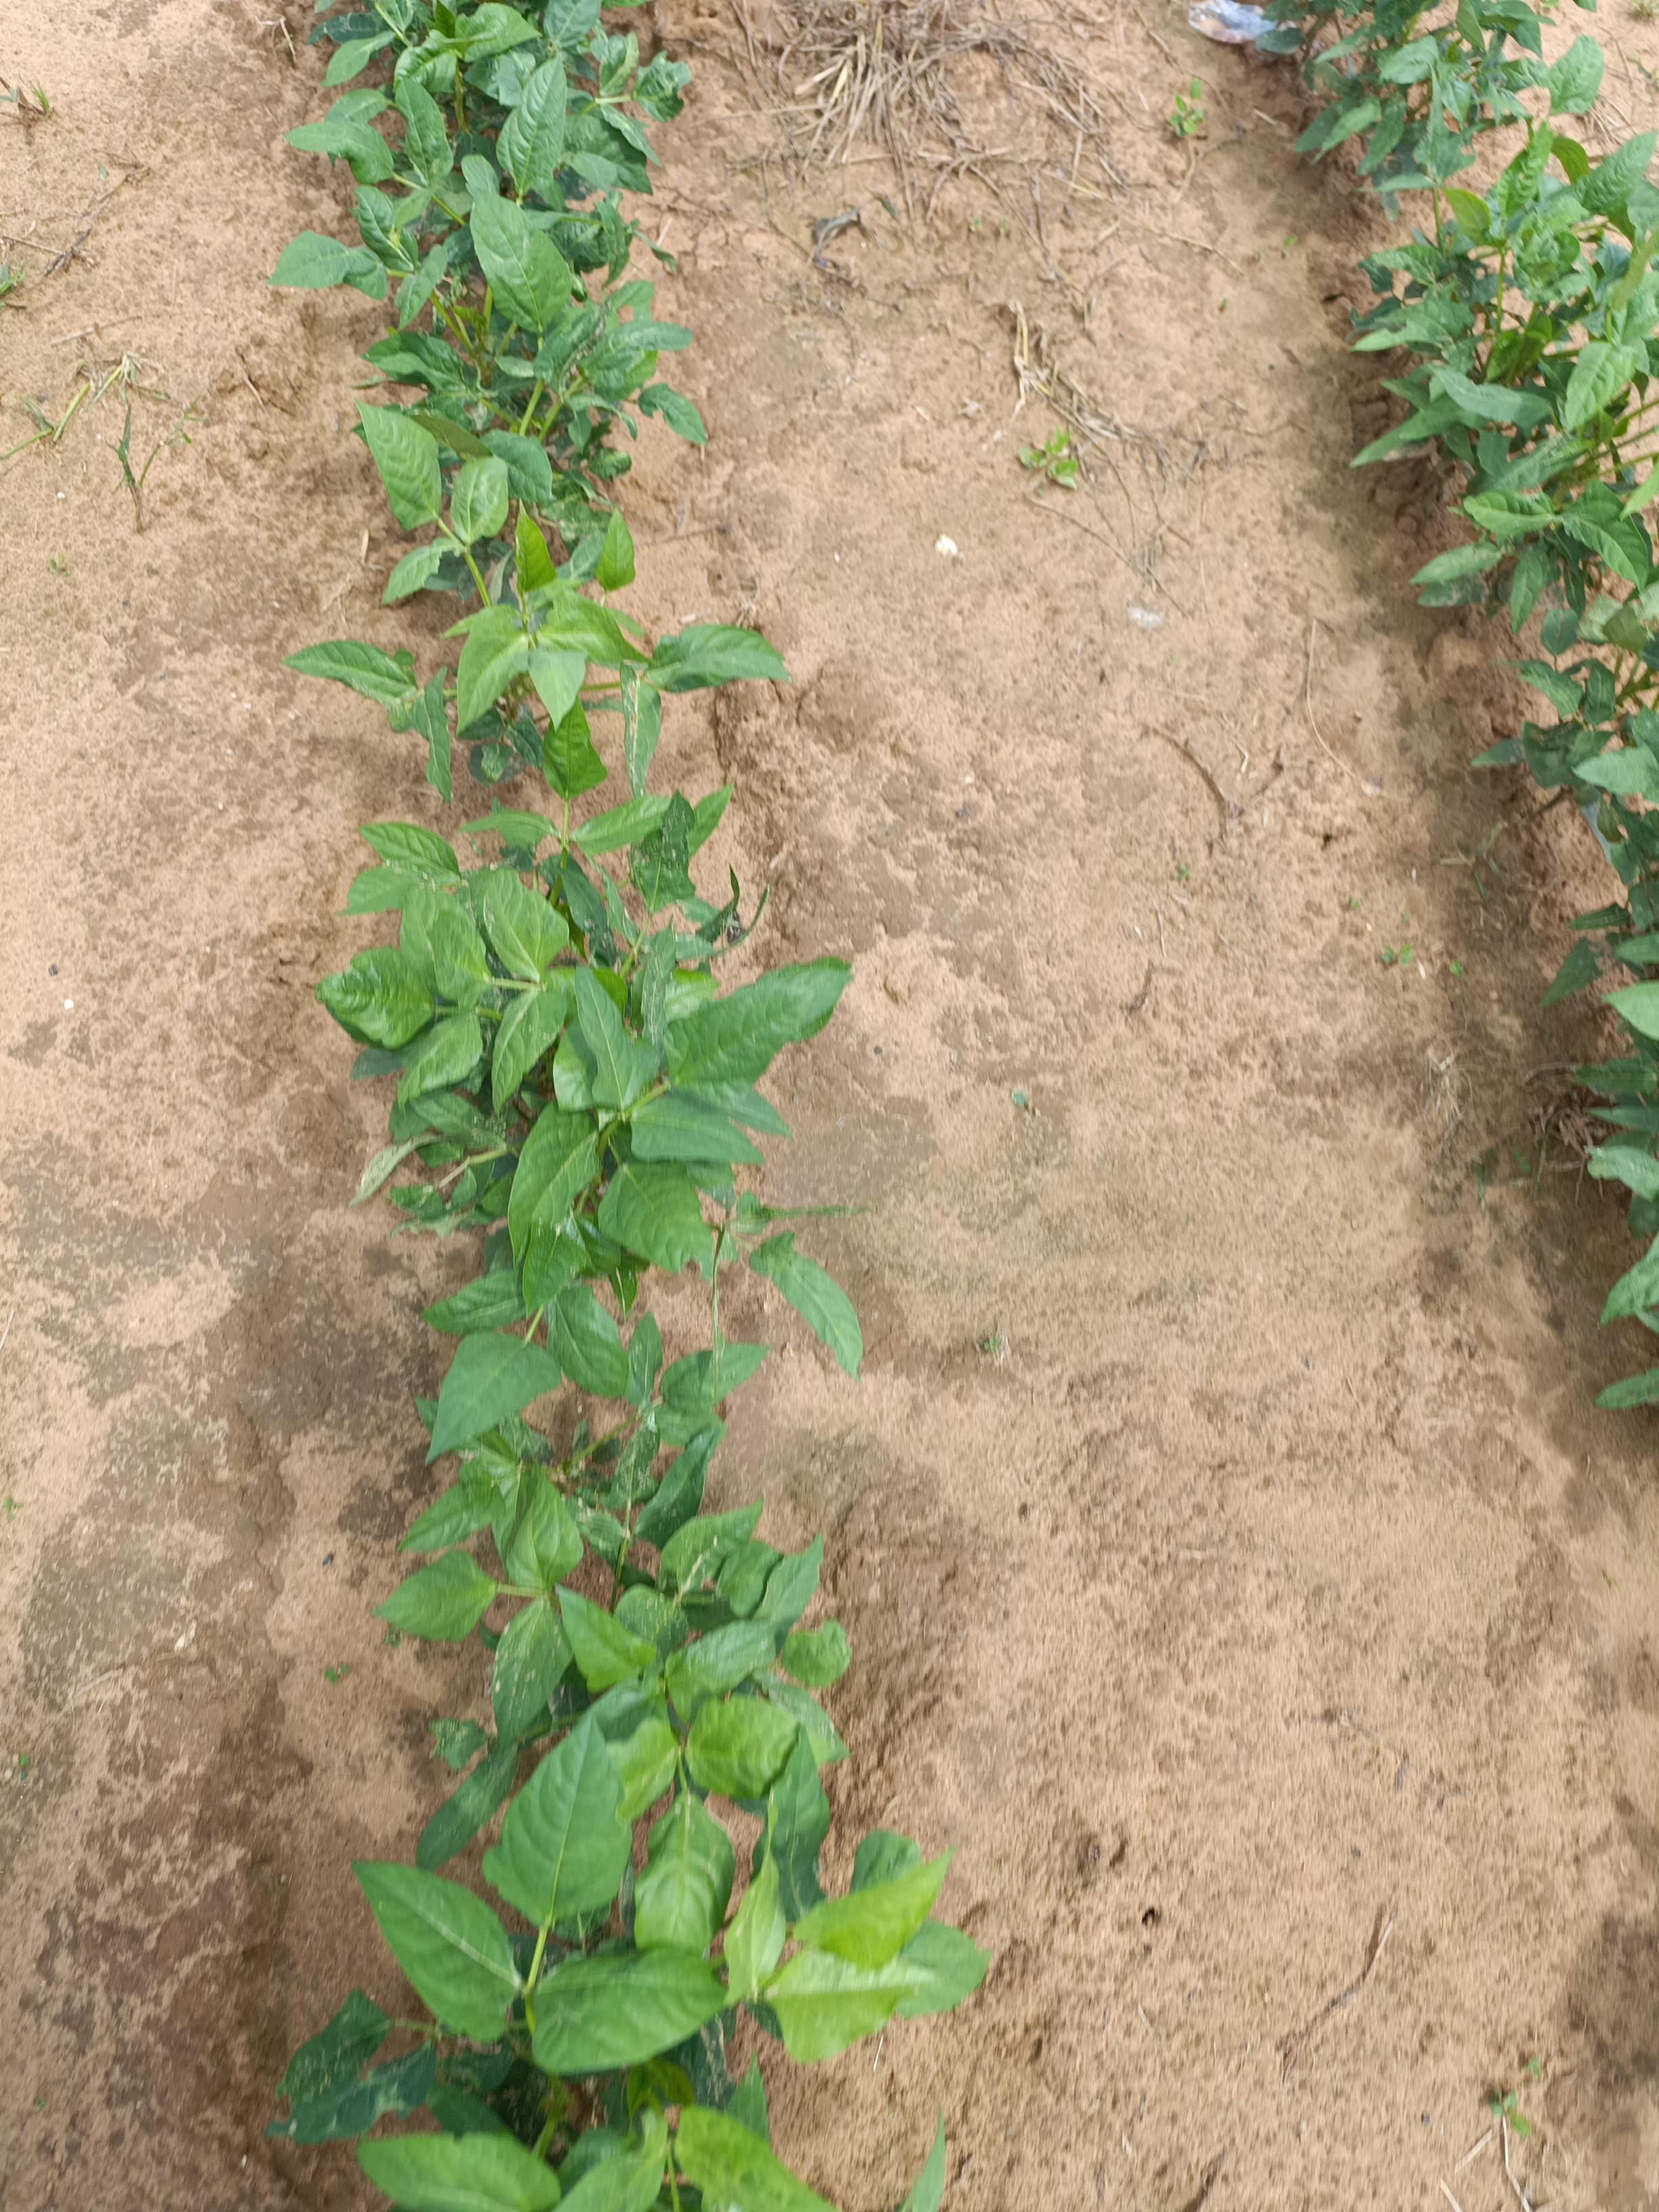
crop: cowpea
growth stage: emergence
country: Nigeria
